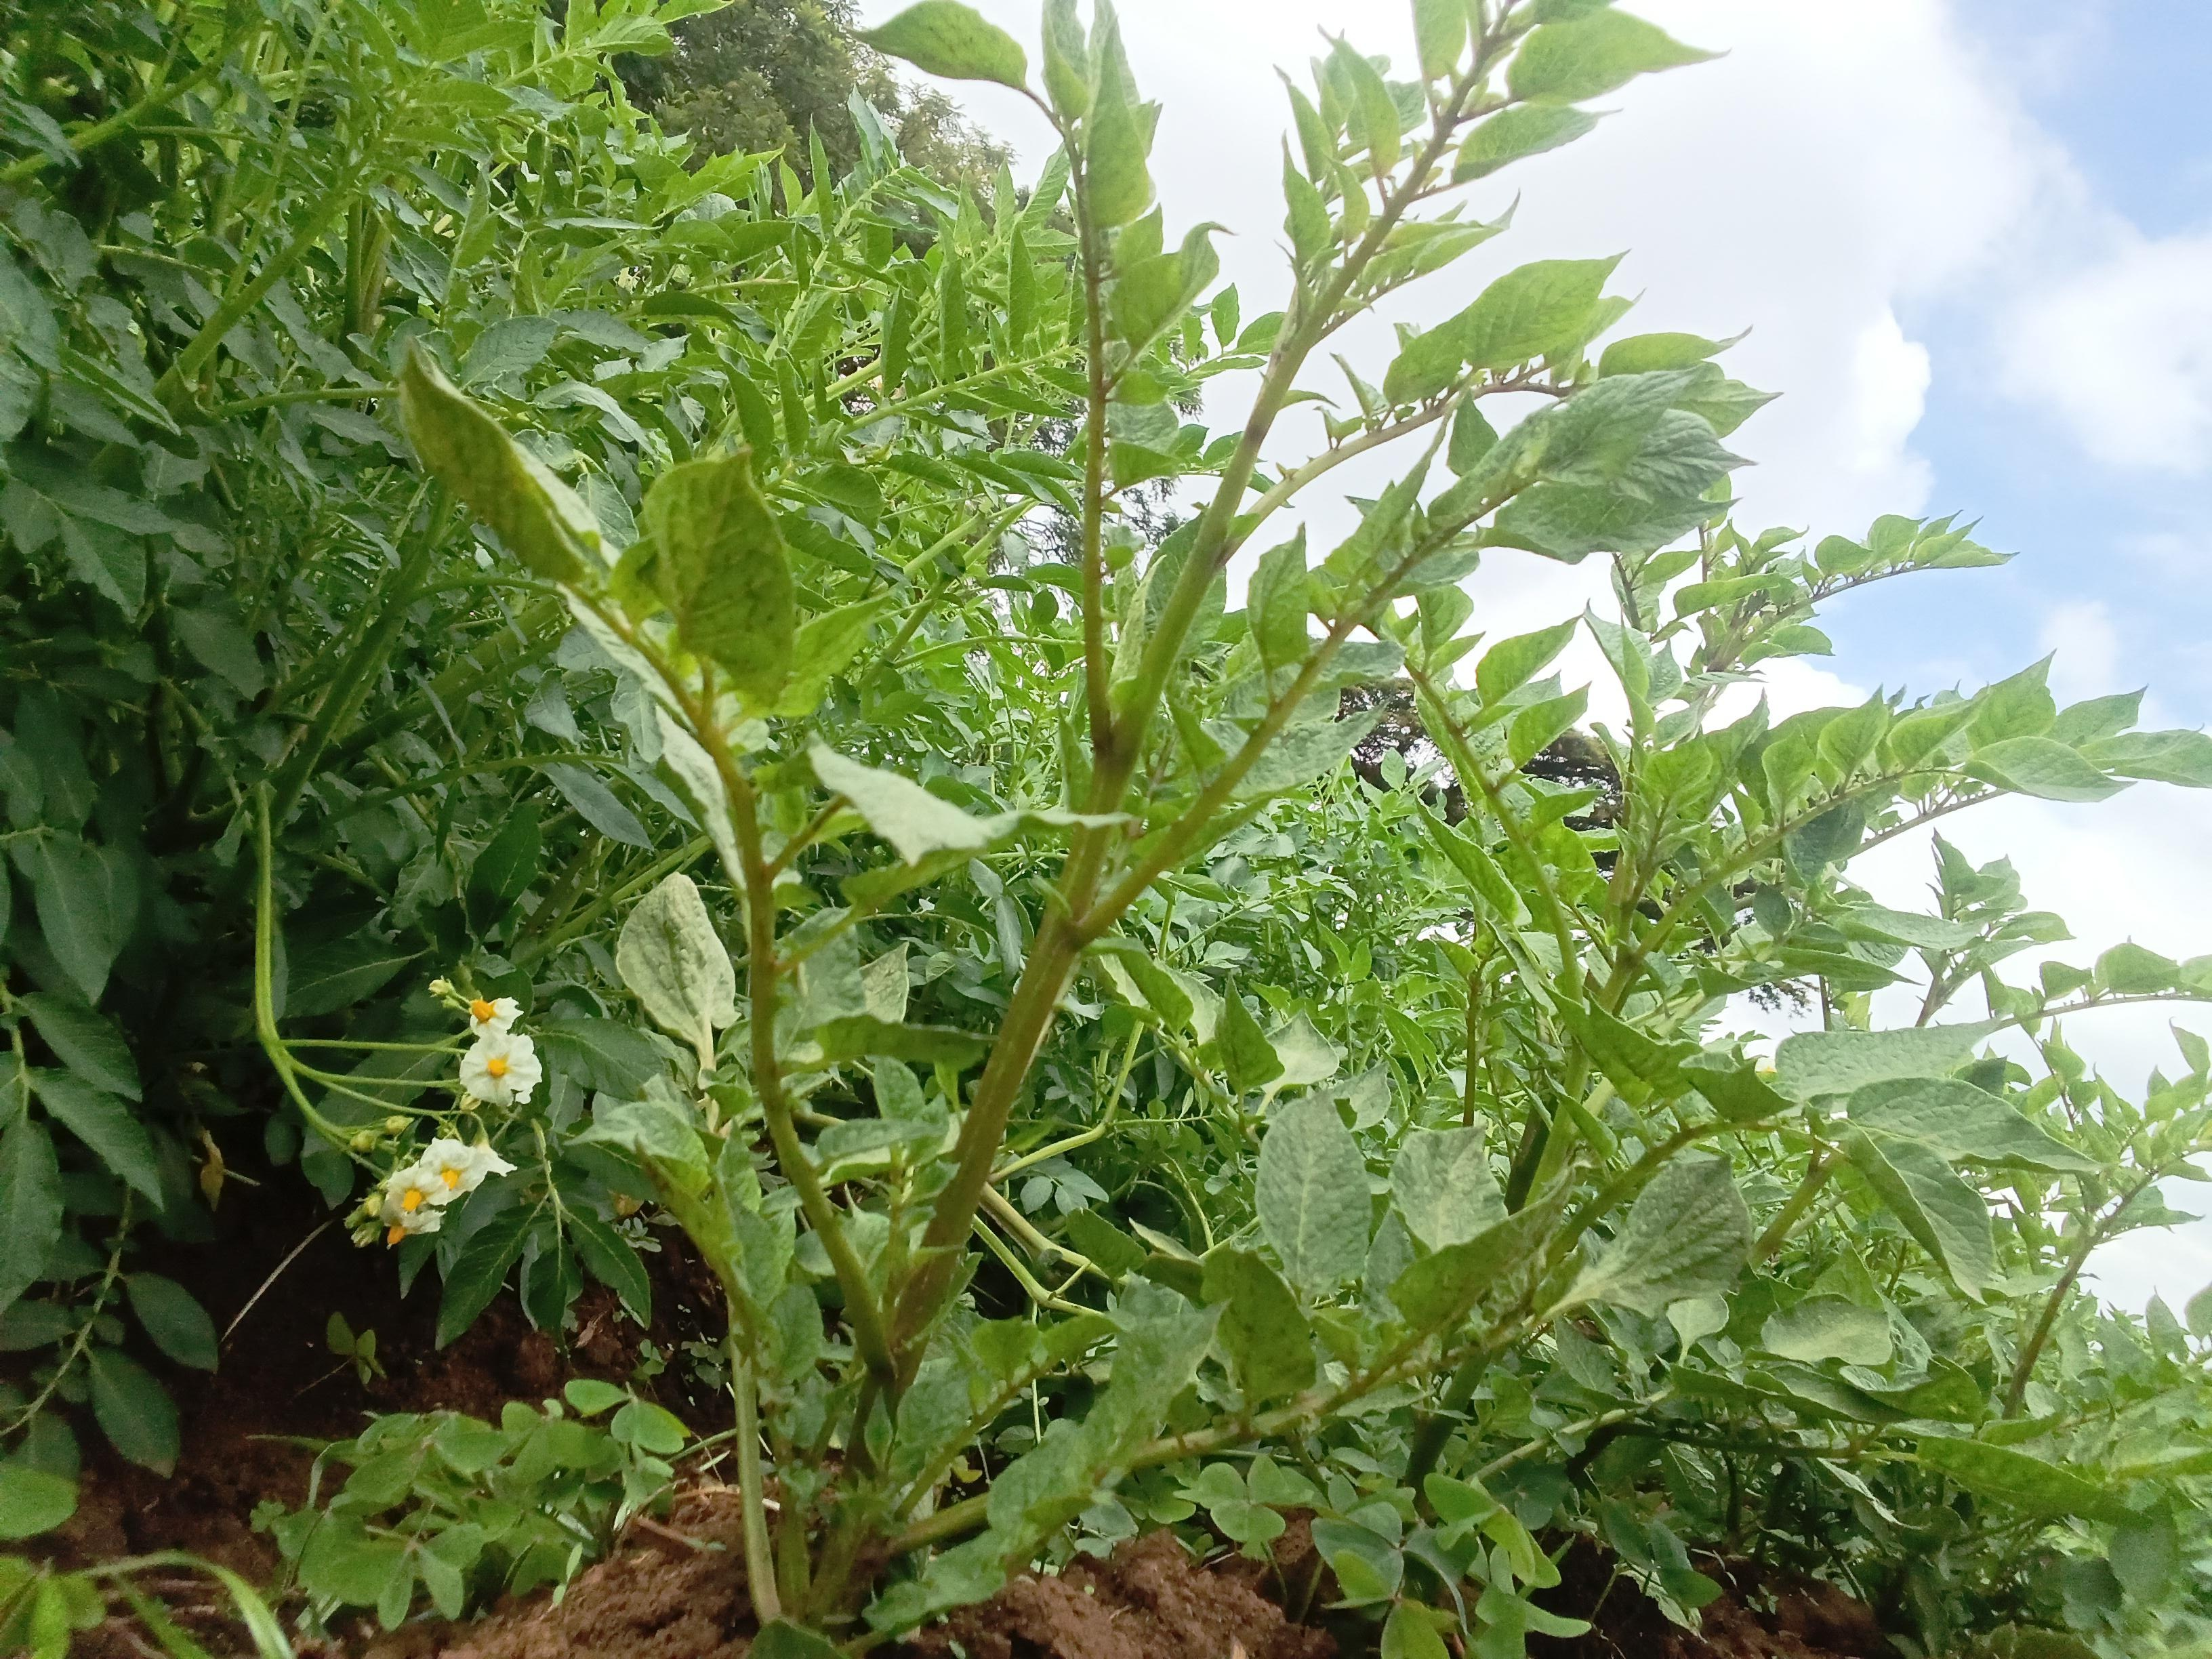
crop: potato
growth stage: vegetative
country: Kenya
